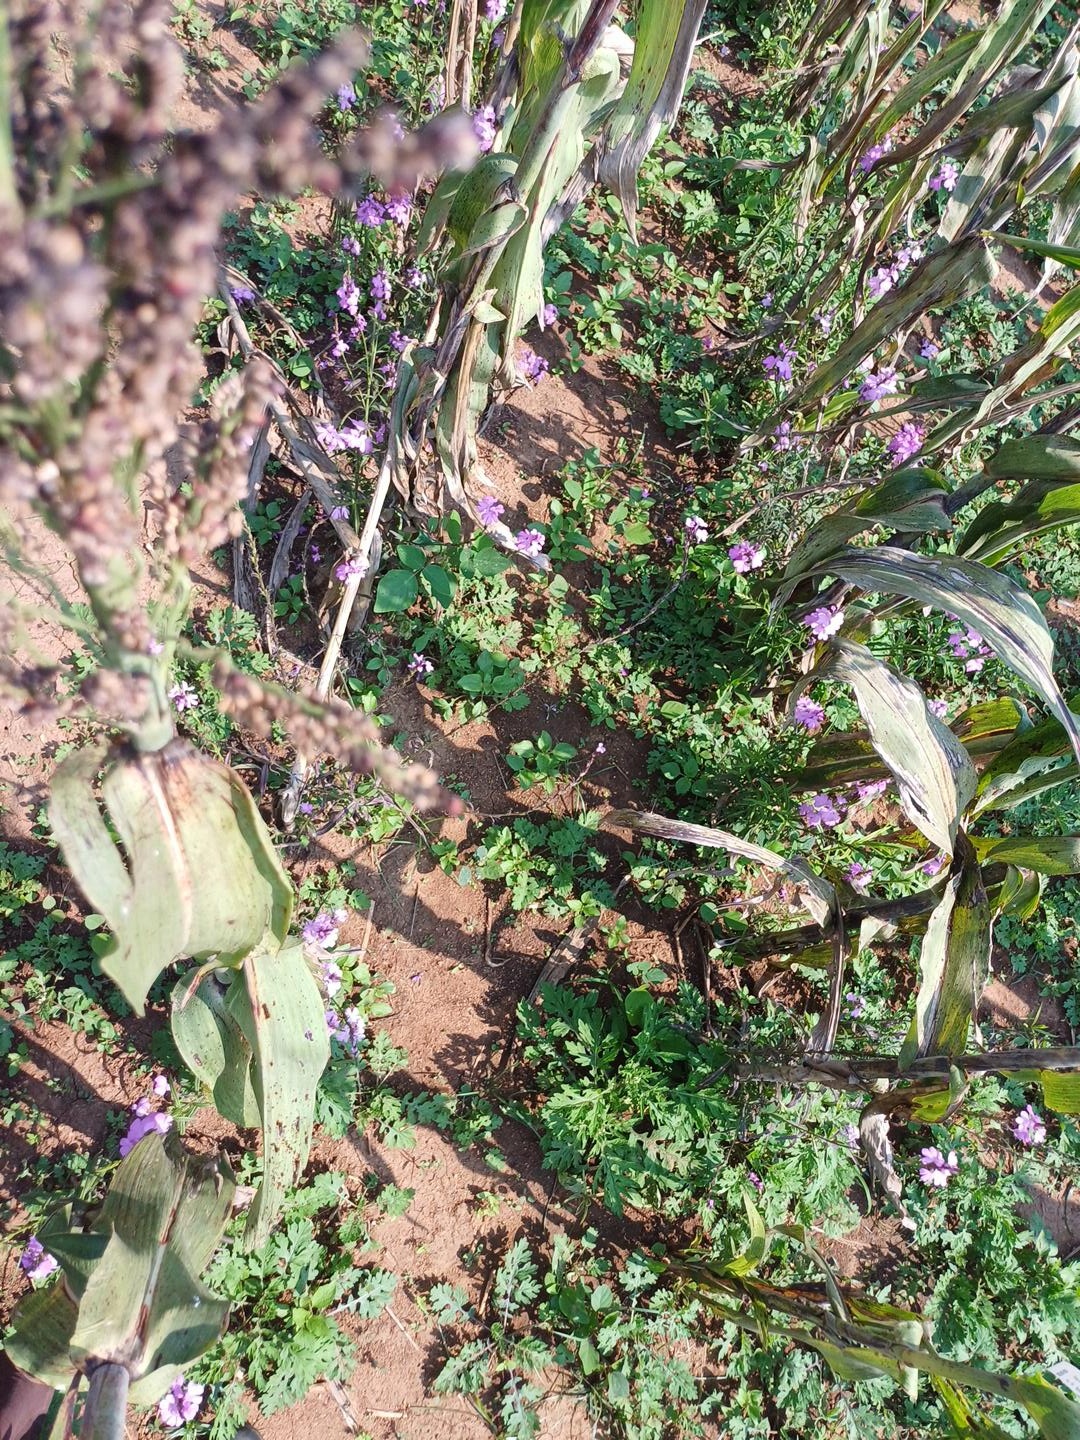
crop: sorghum
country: Kenya
